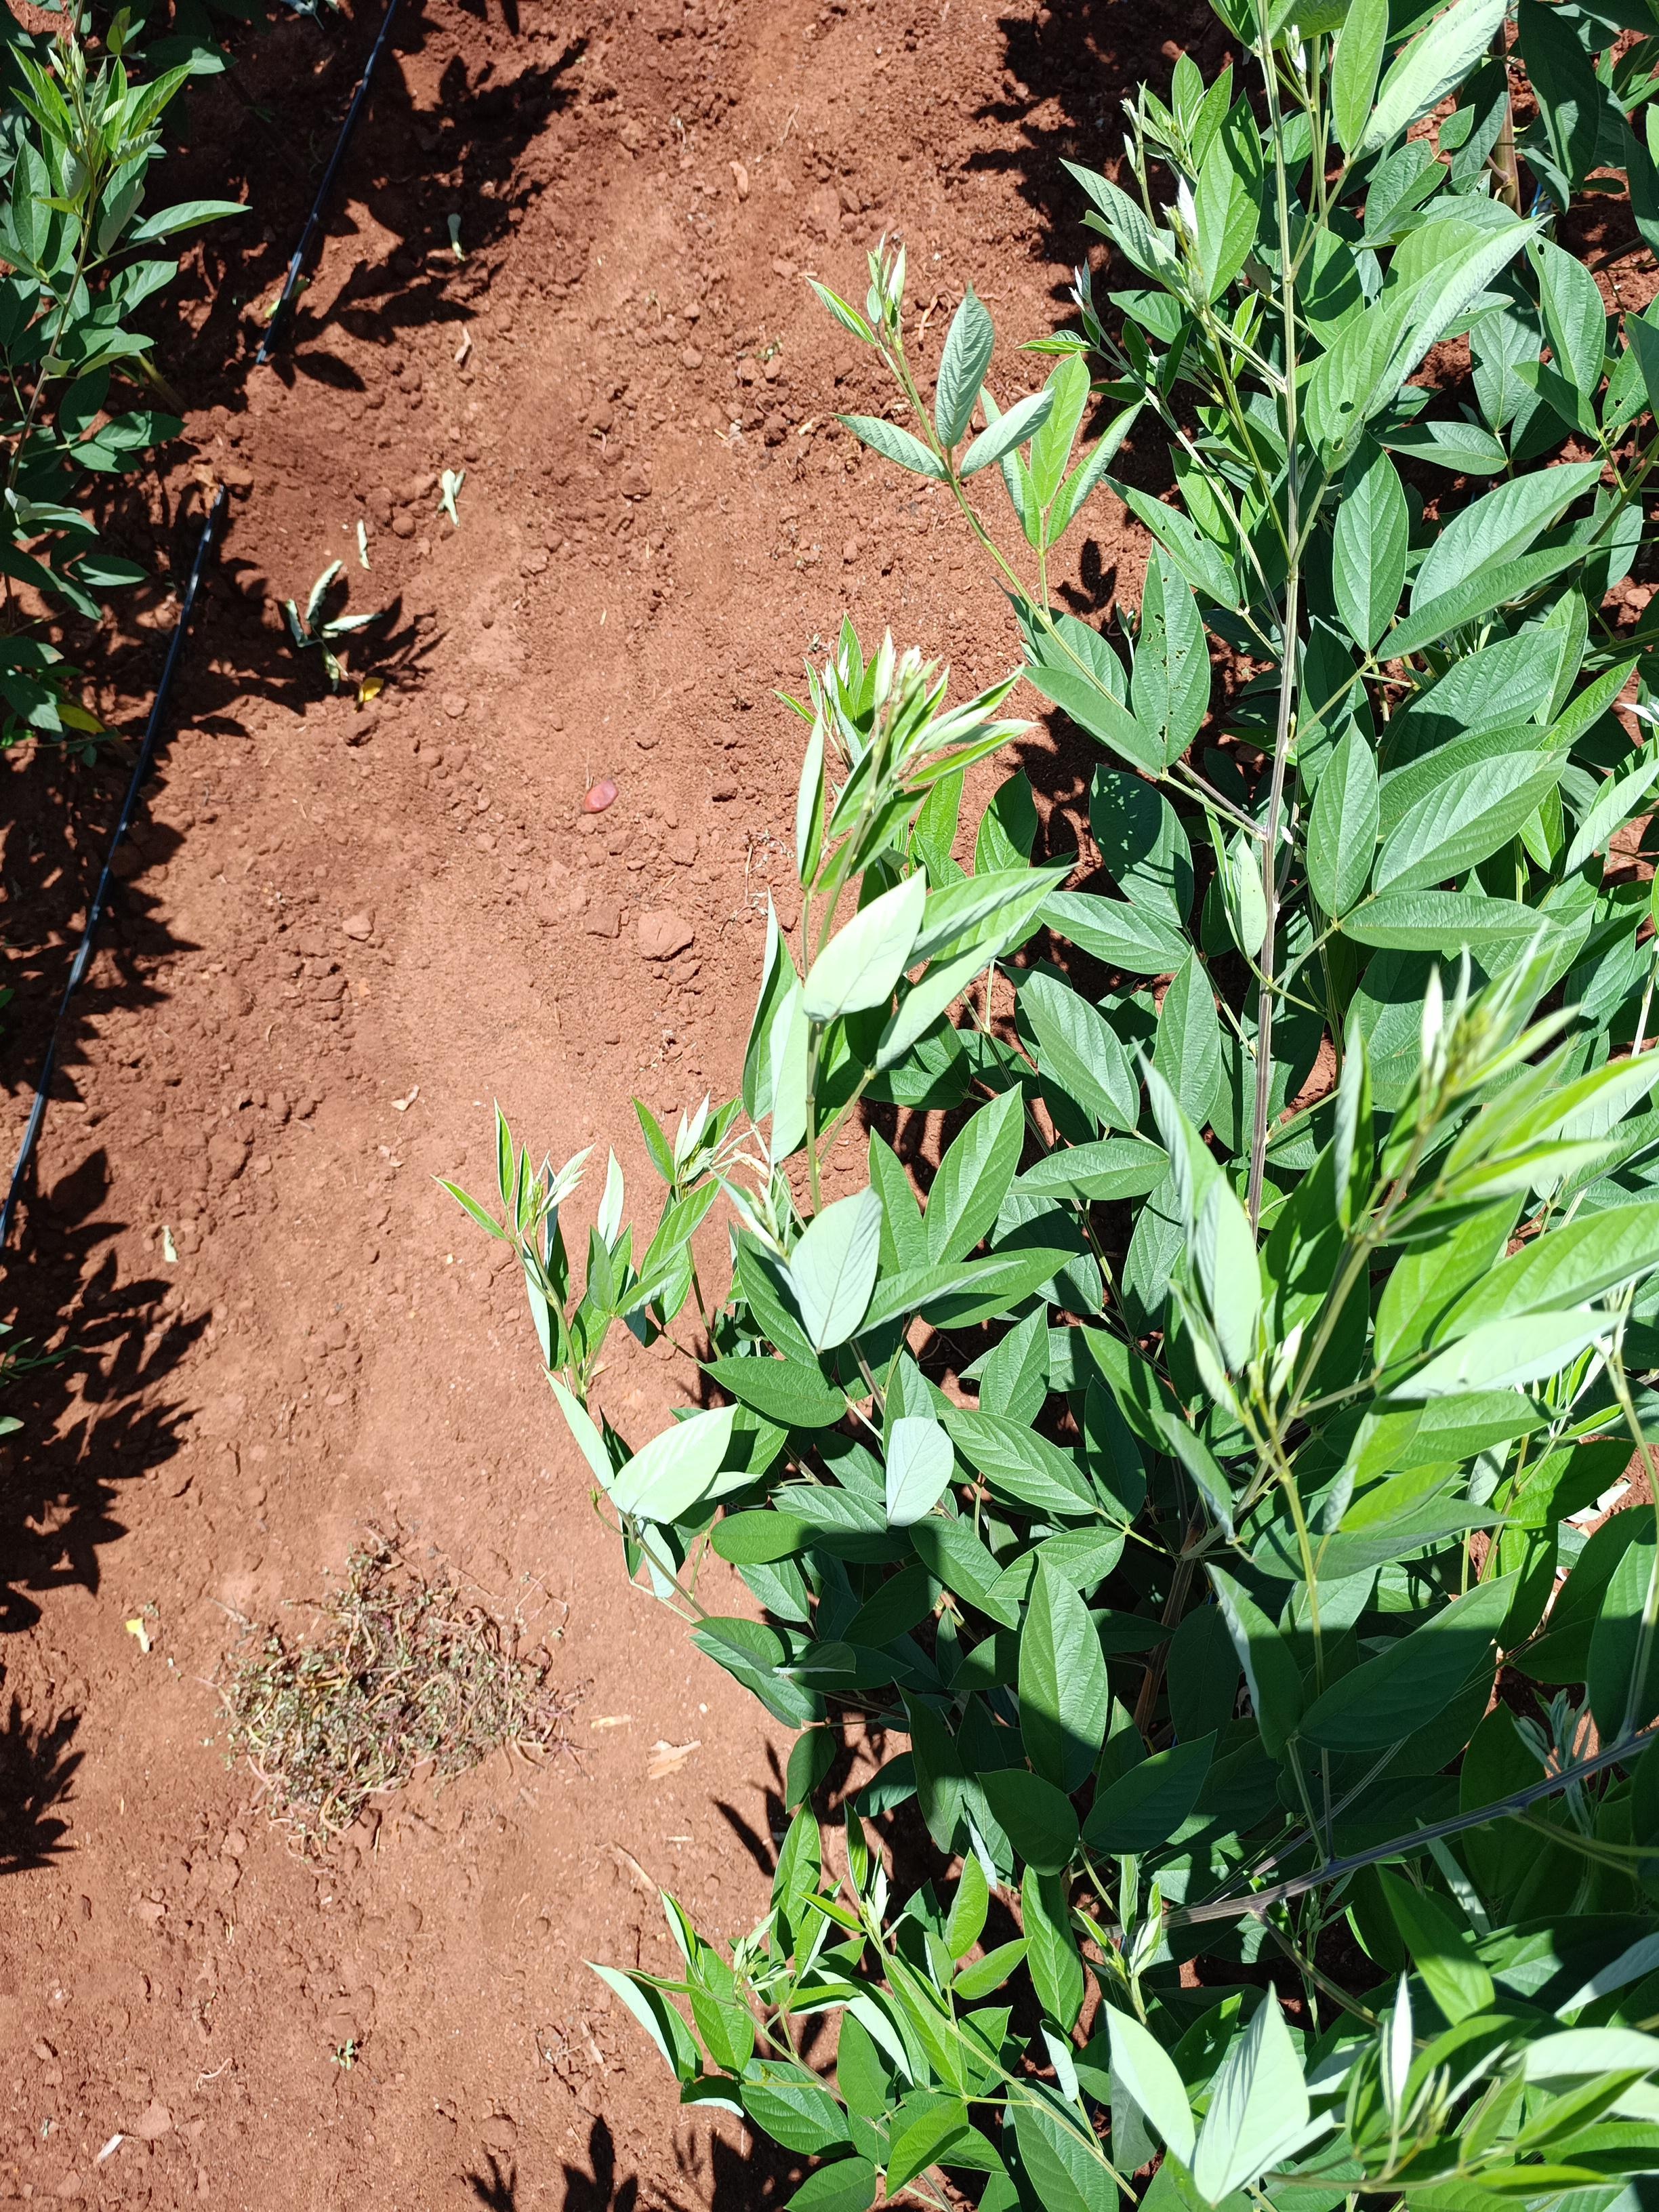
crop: pigeonpea
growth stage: flowering
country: Kenya
